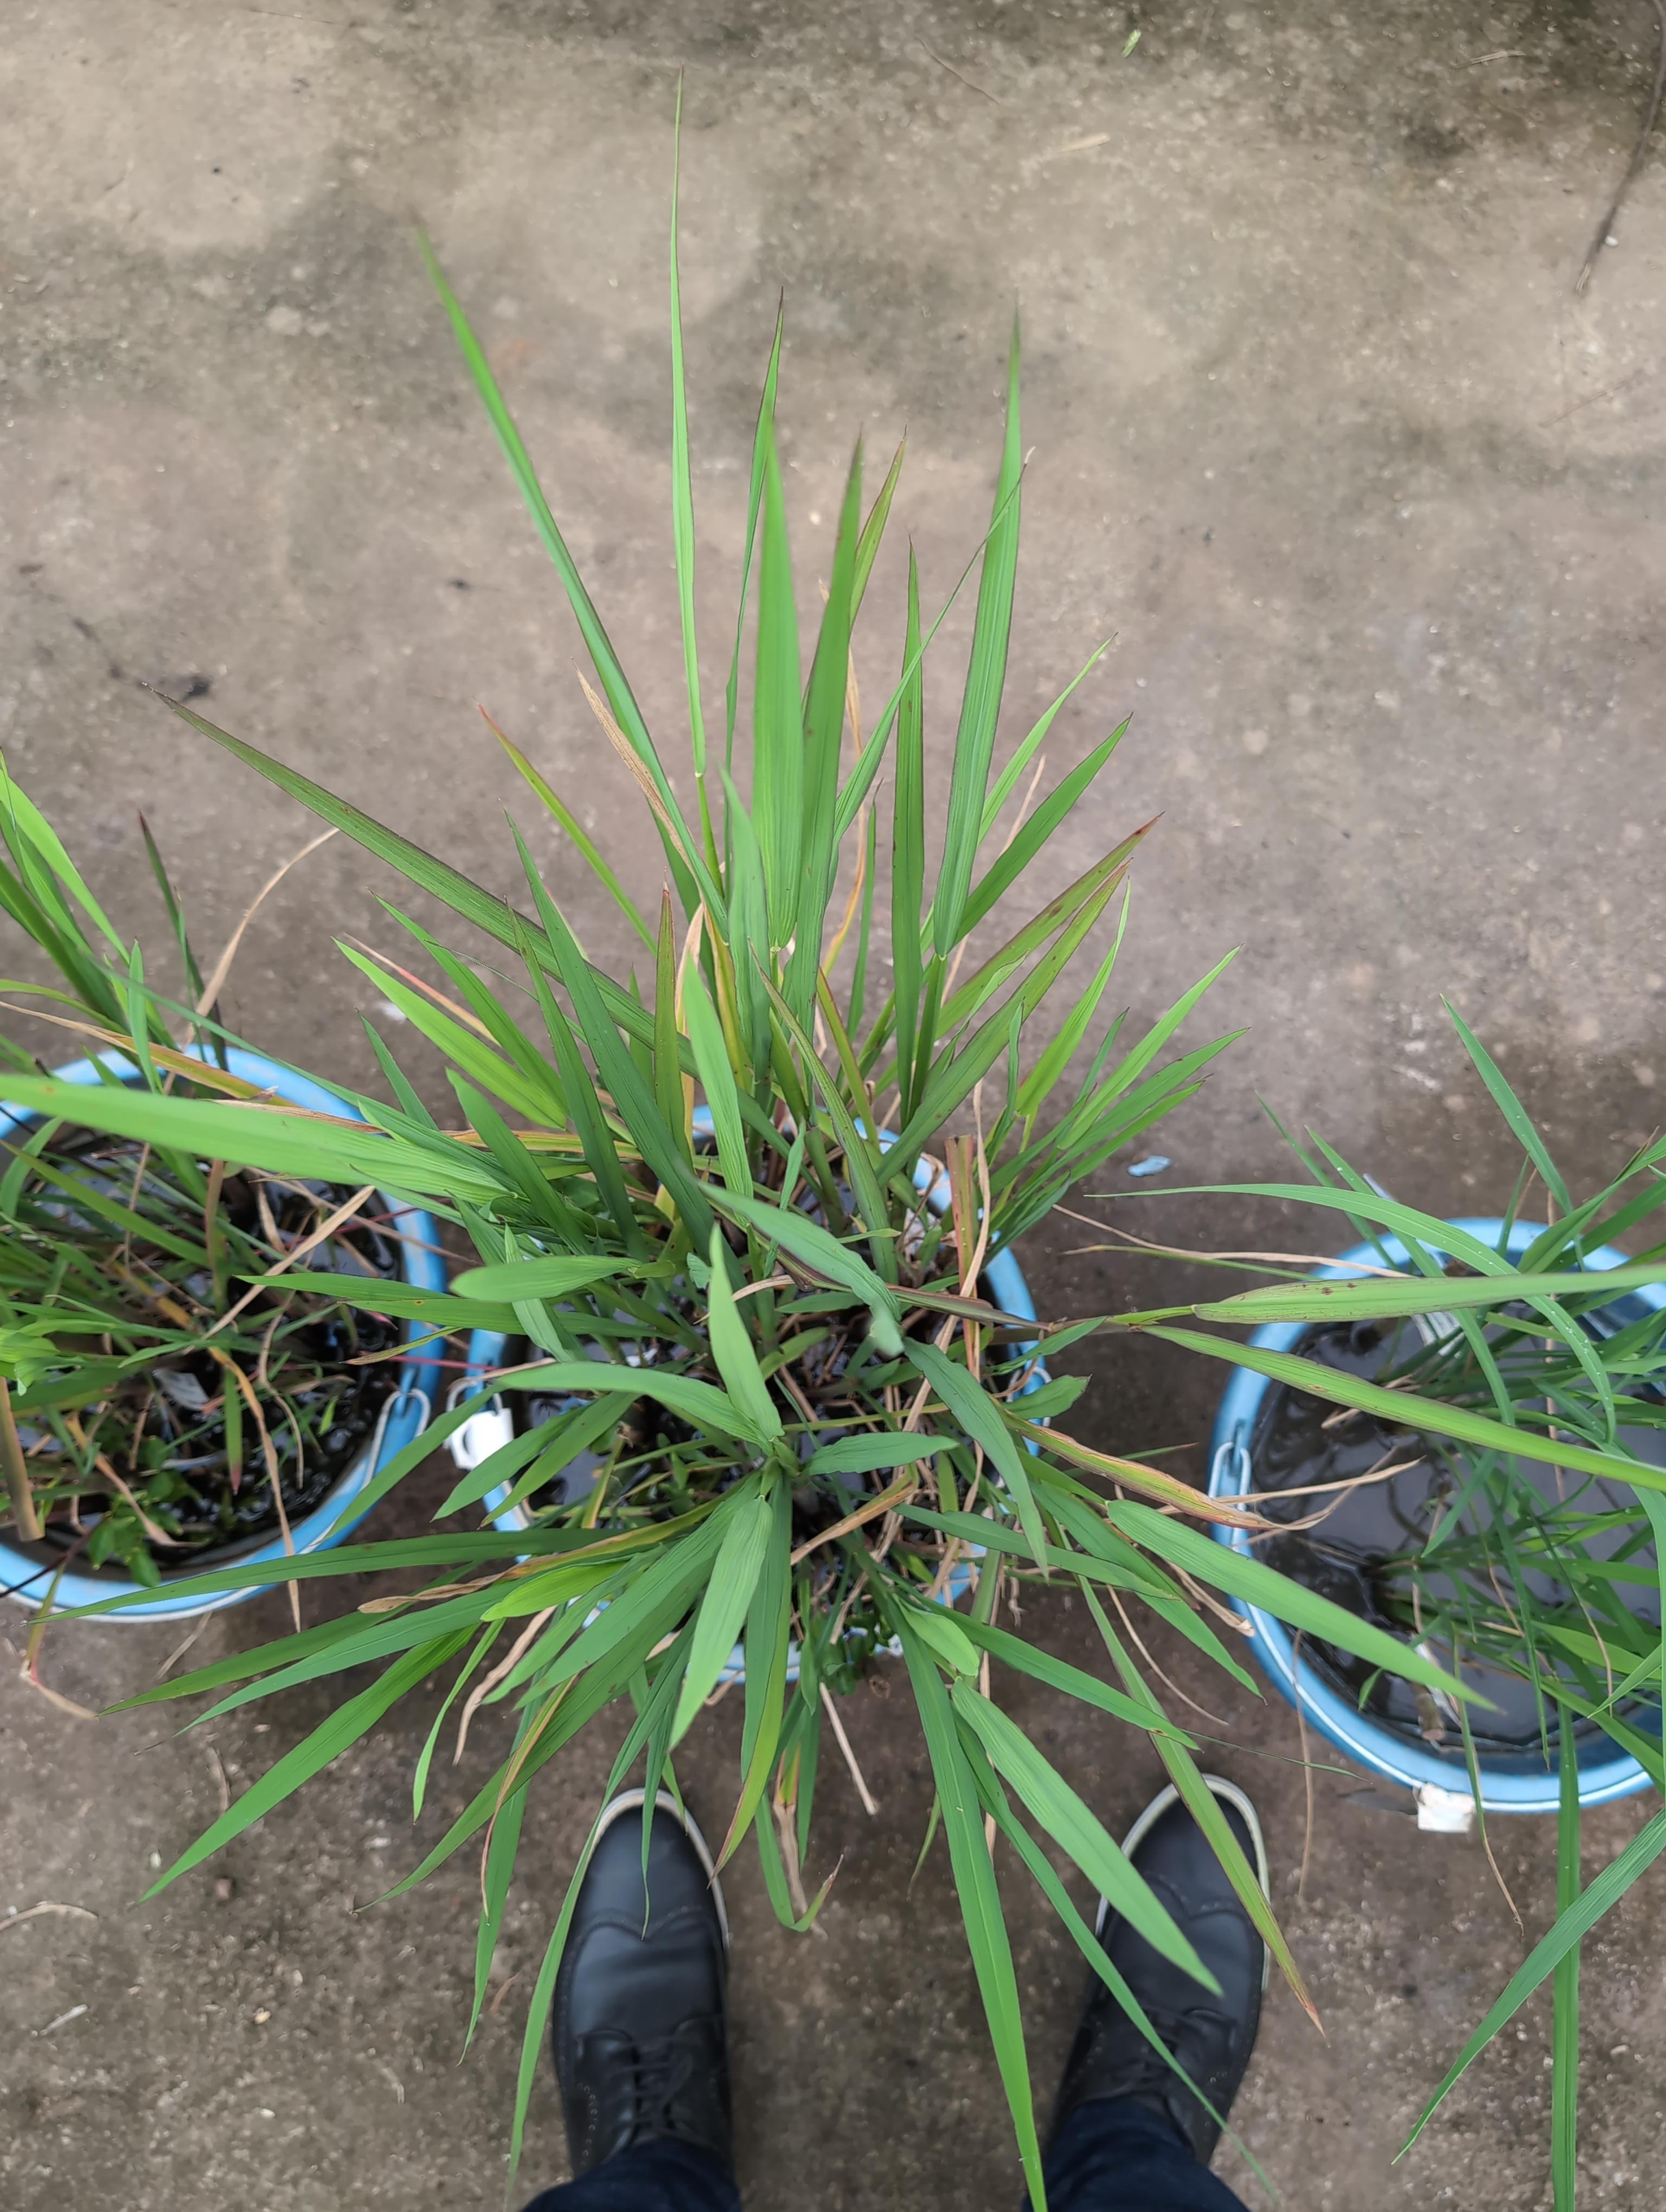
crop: rice
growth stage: tillering
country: Côte d'Ivoire
